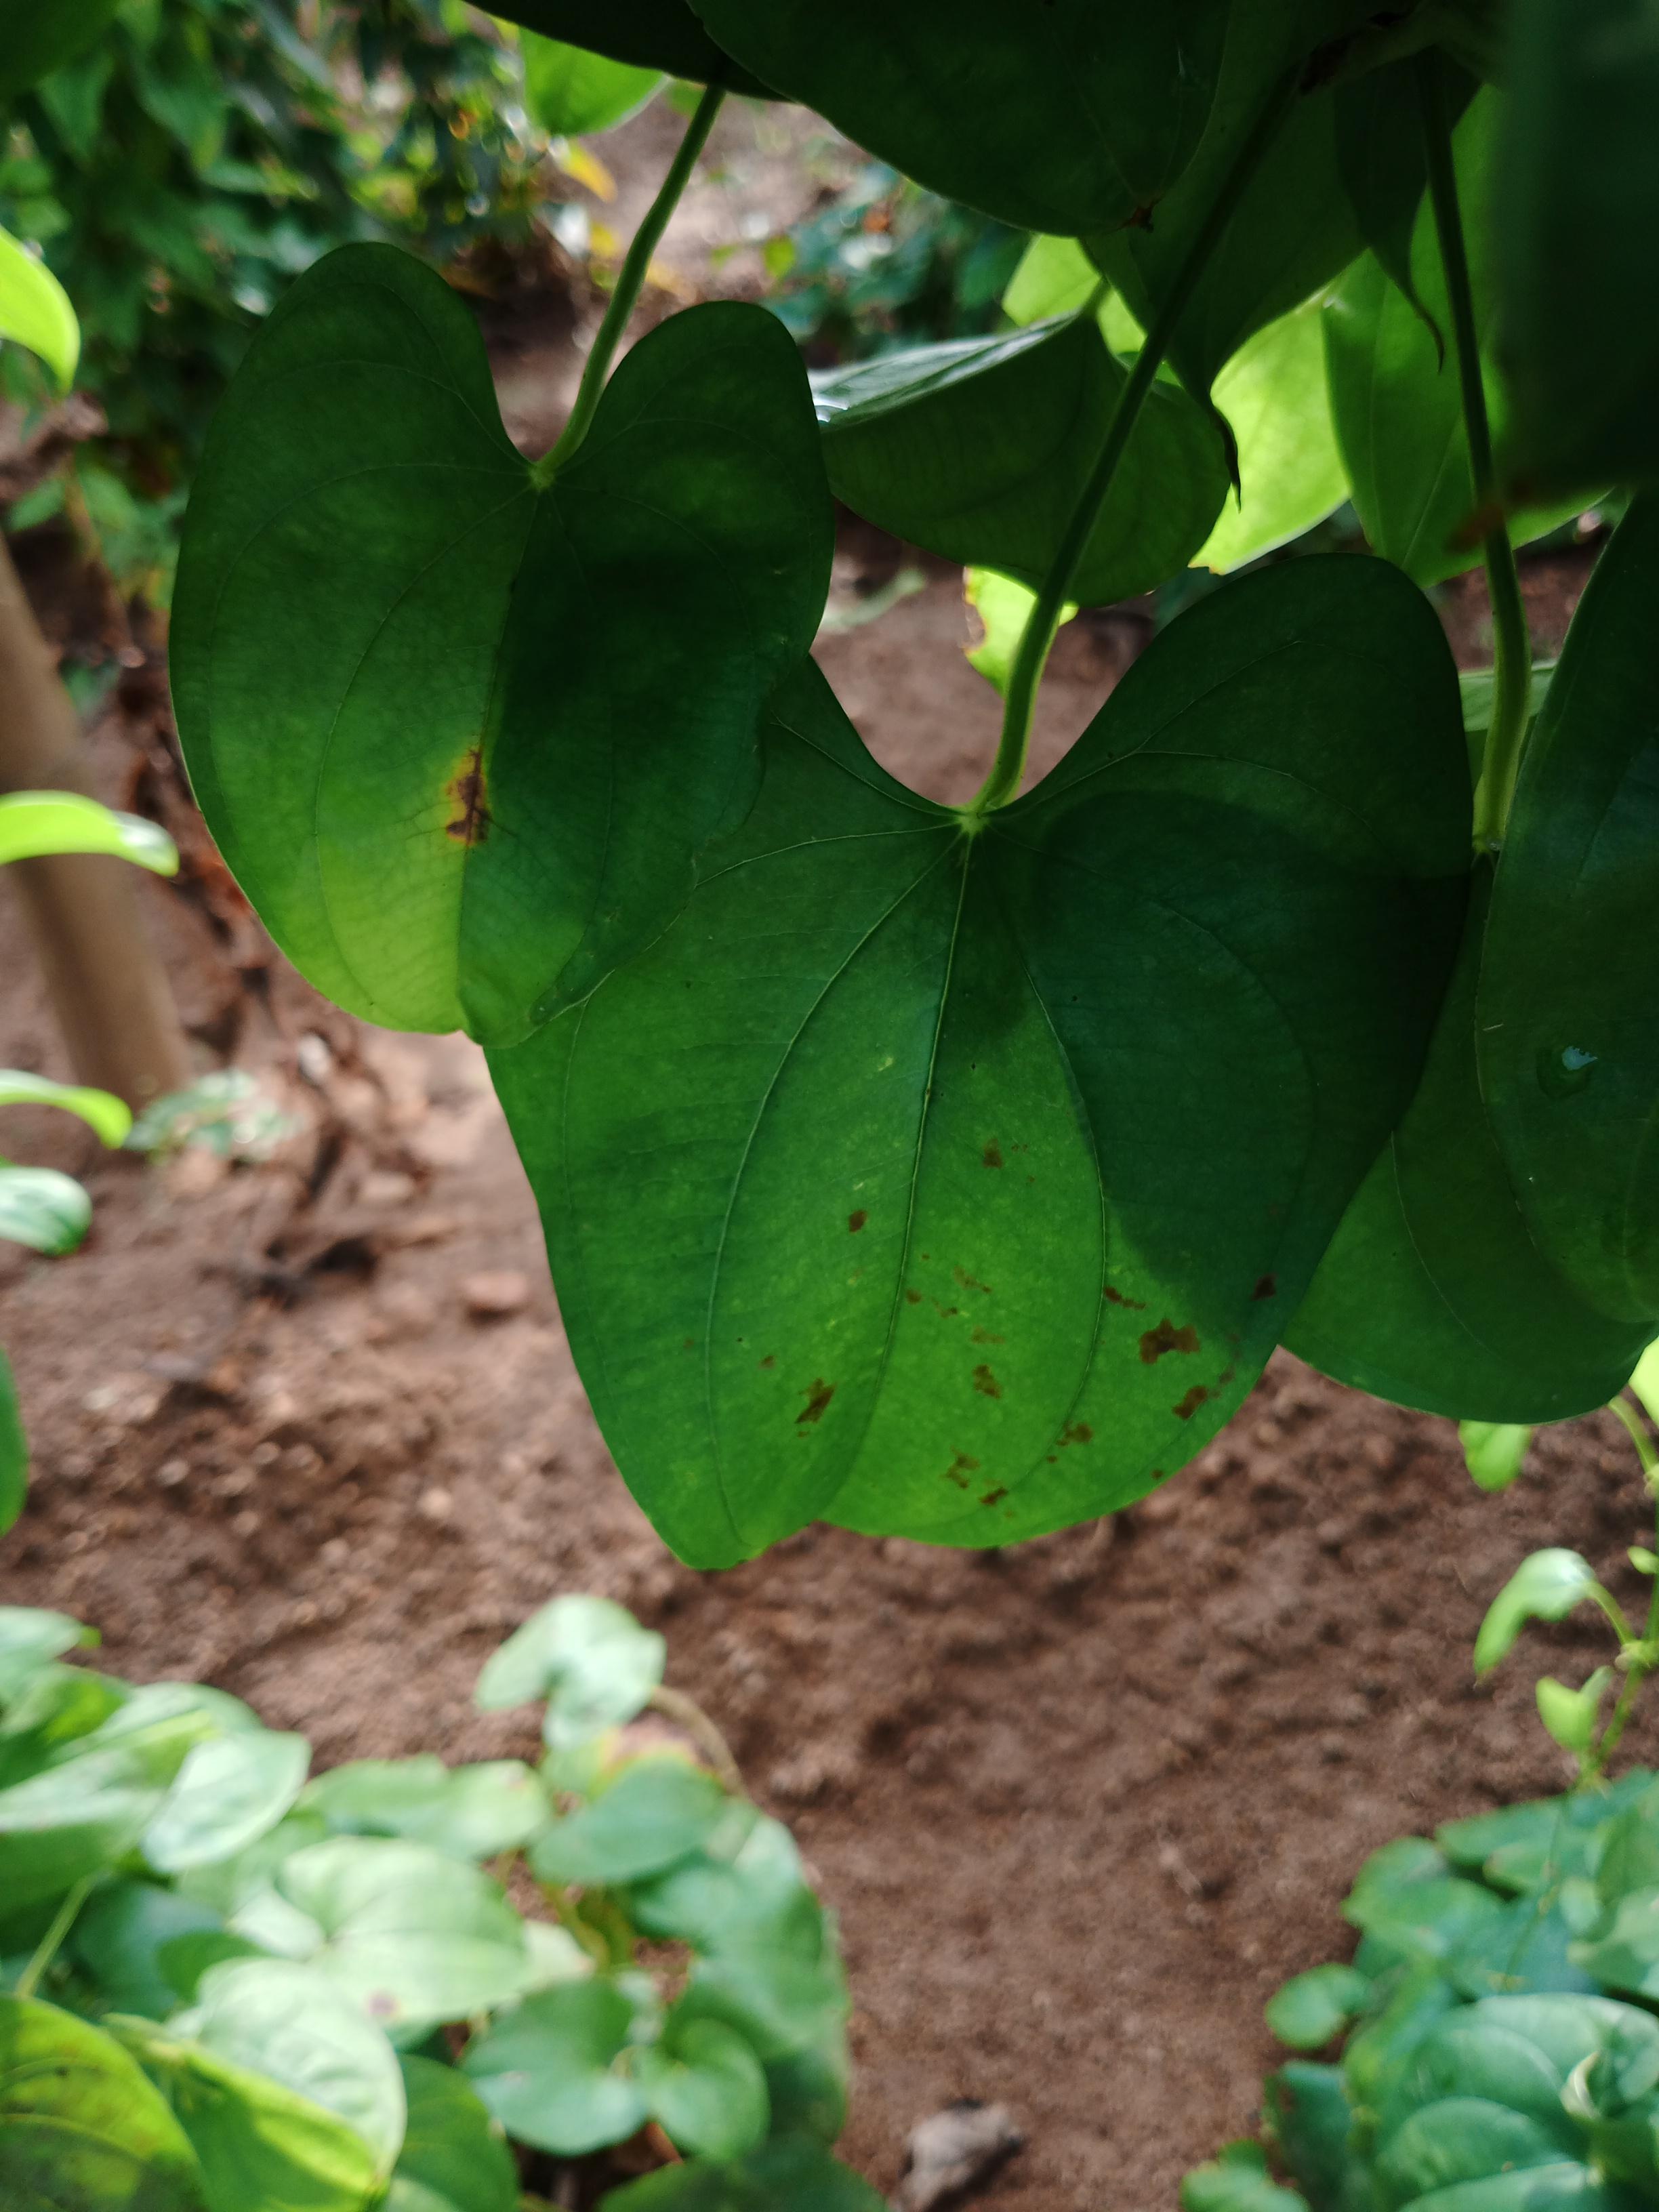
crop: yam
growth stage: vegetative
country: Nigeria
